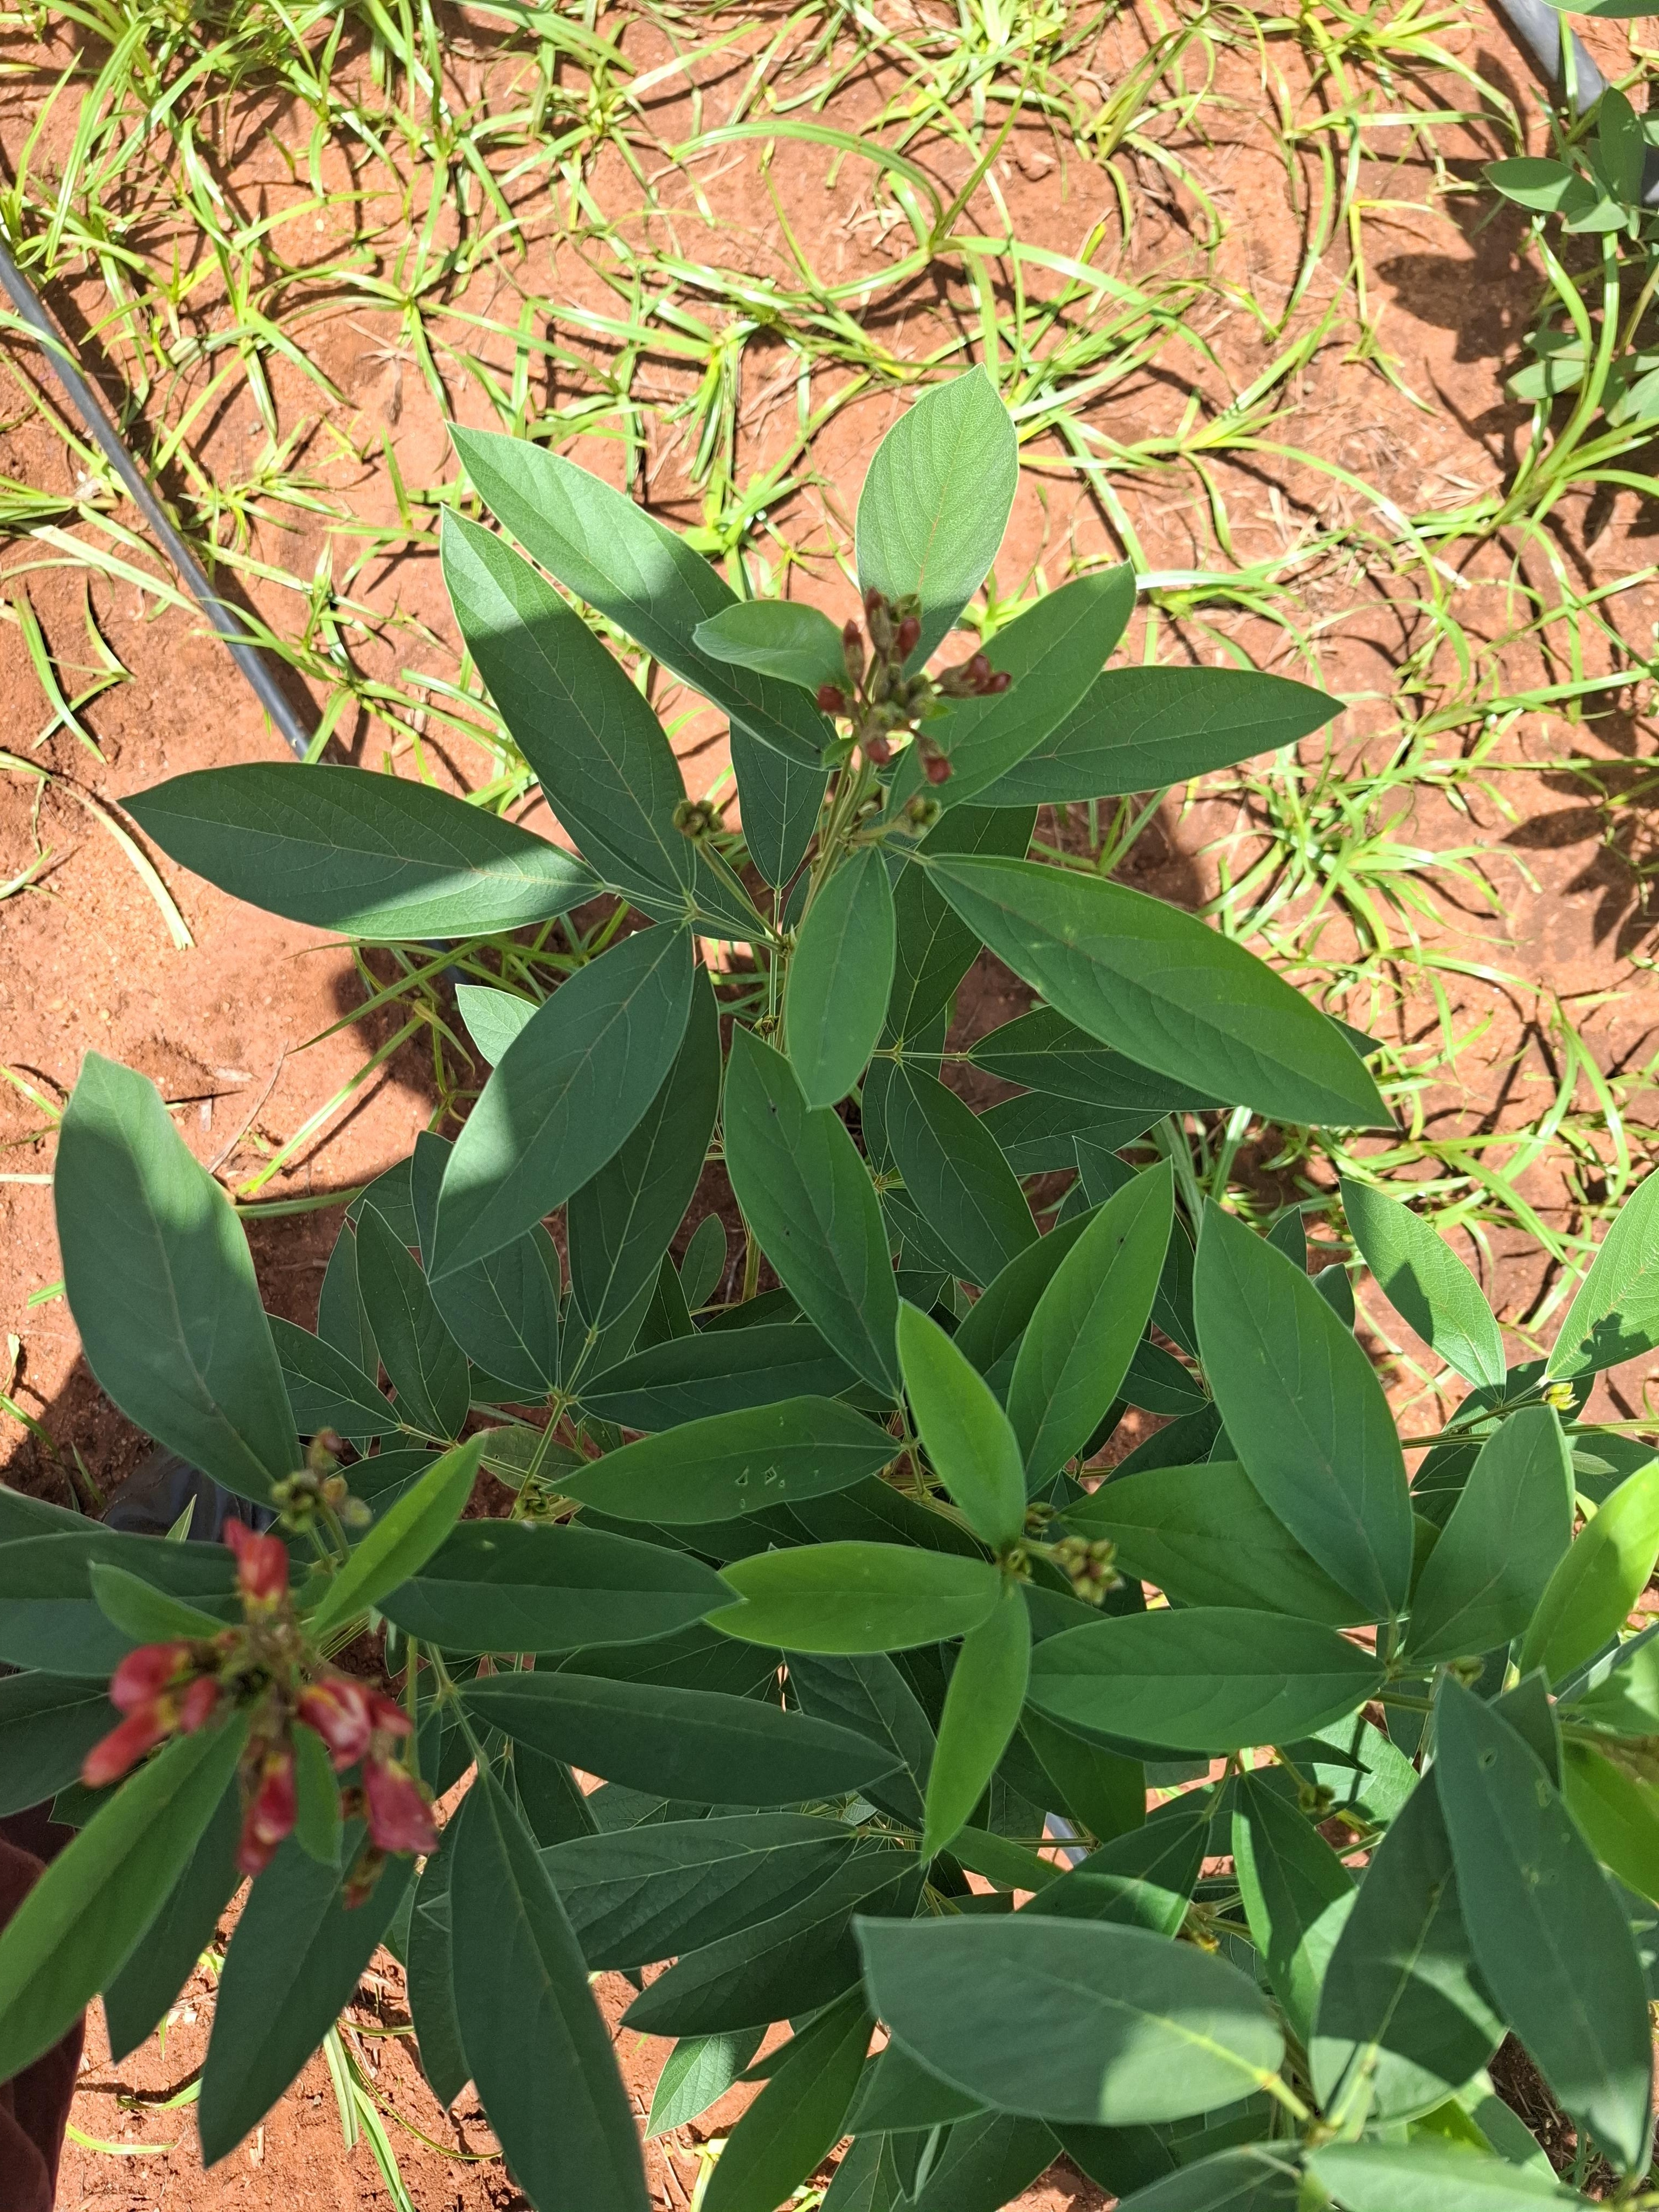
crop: pigeonpea
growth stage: flowering
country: Kenya
